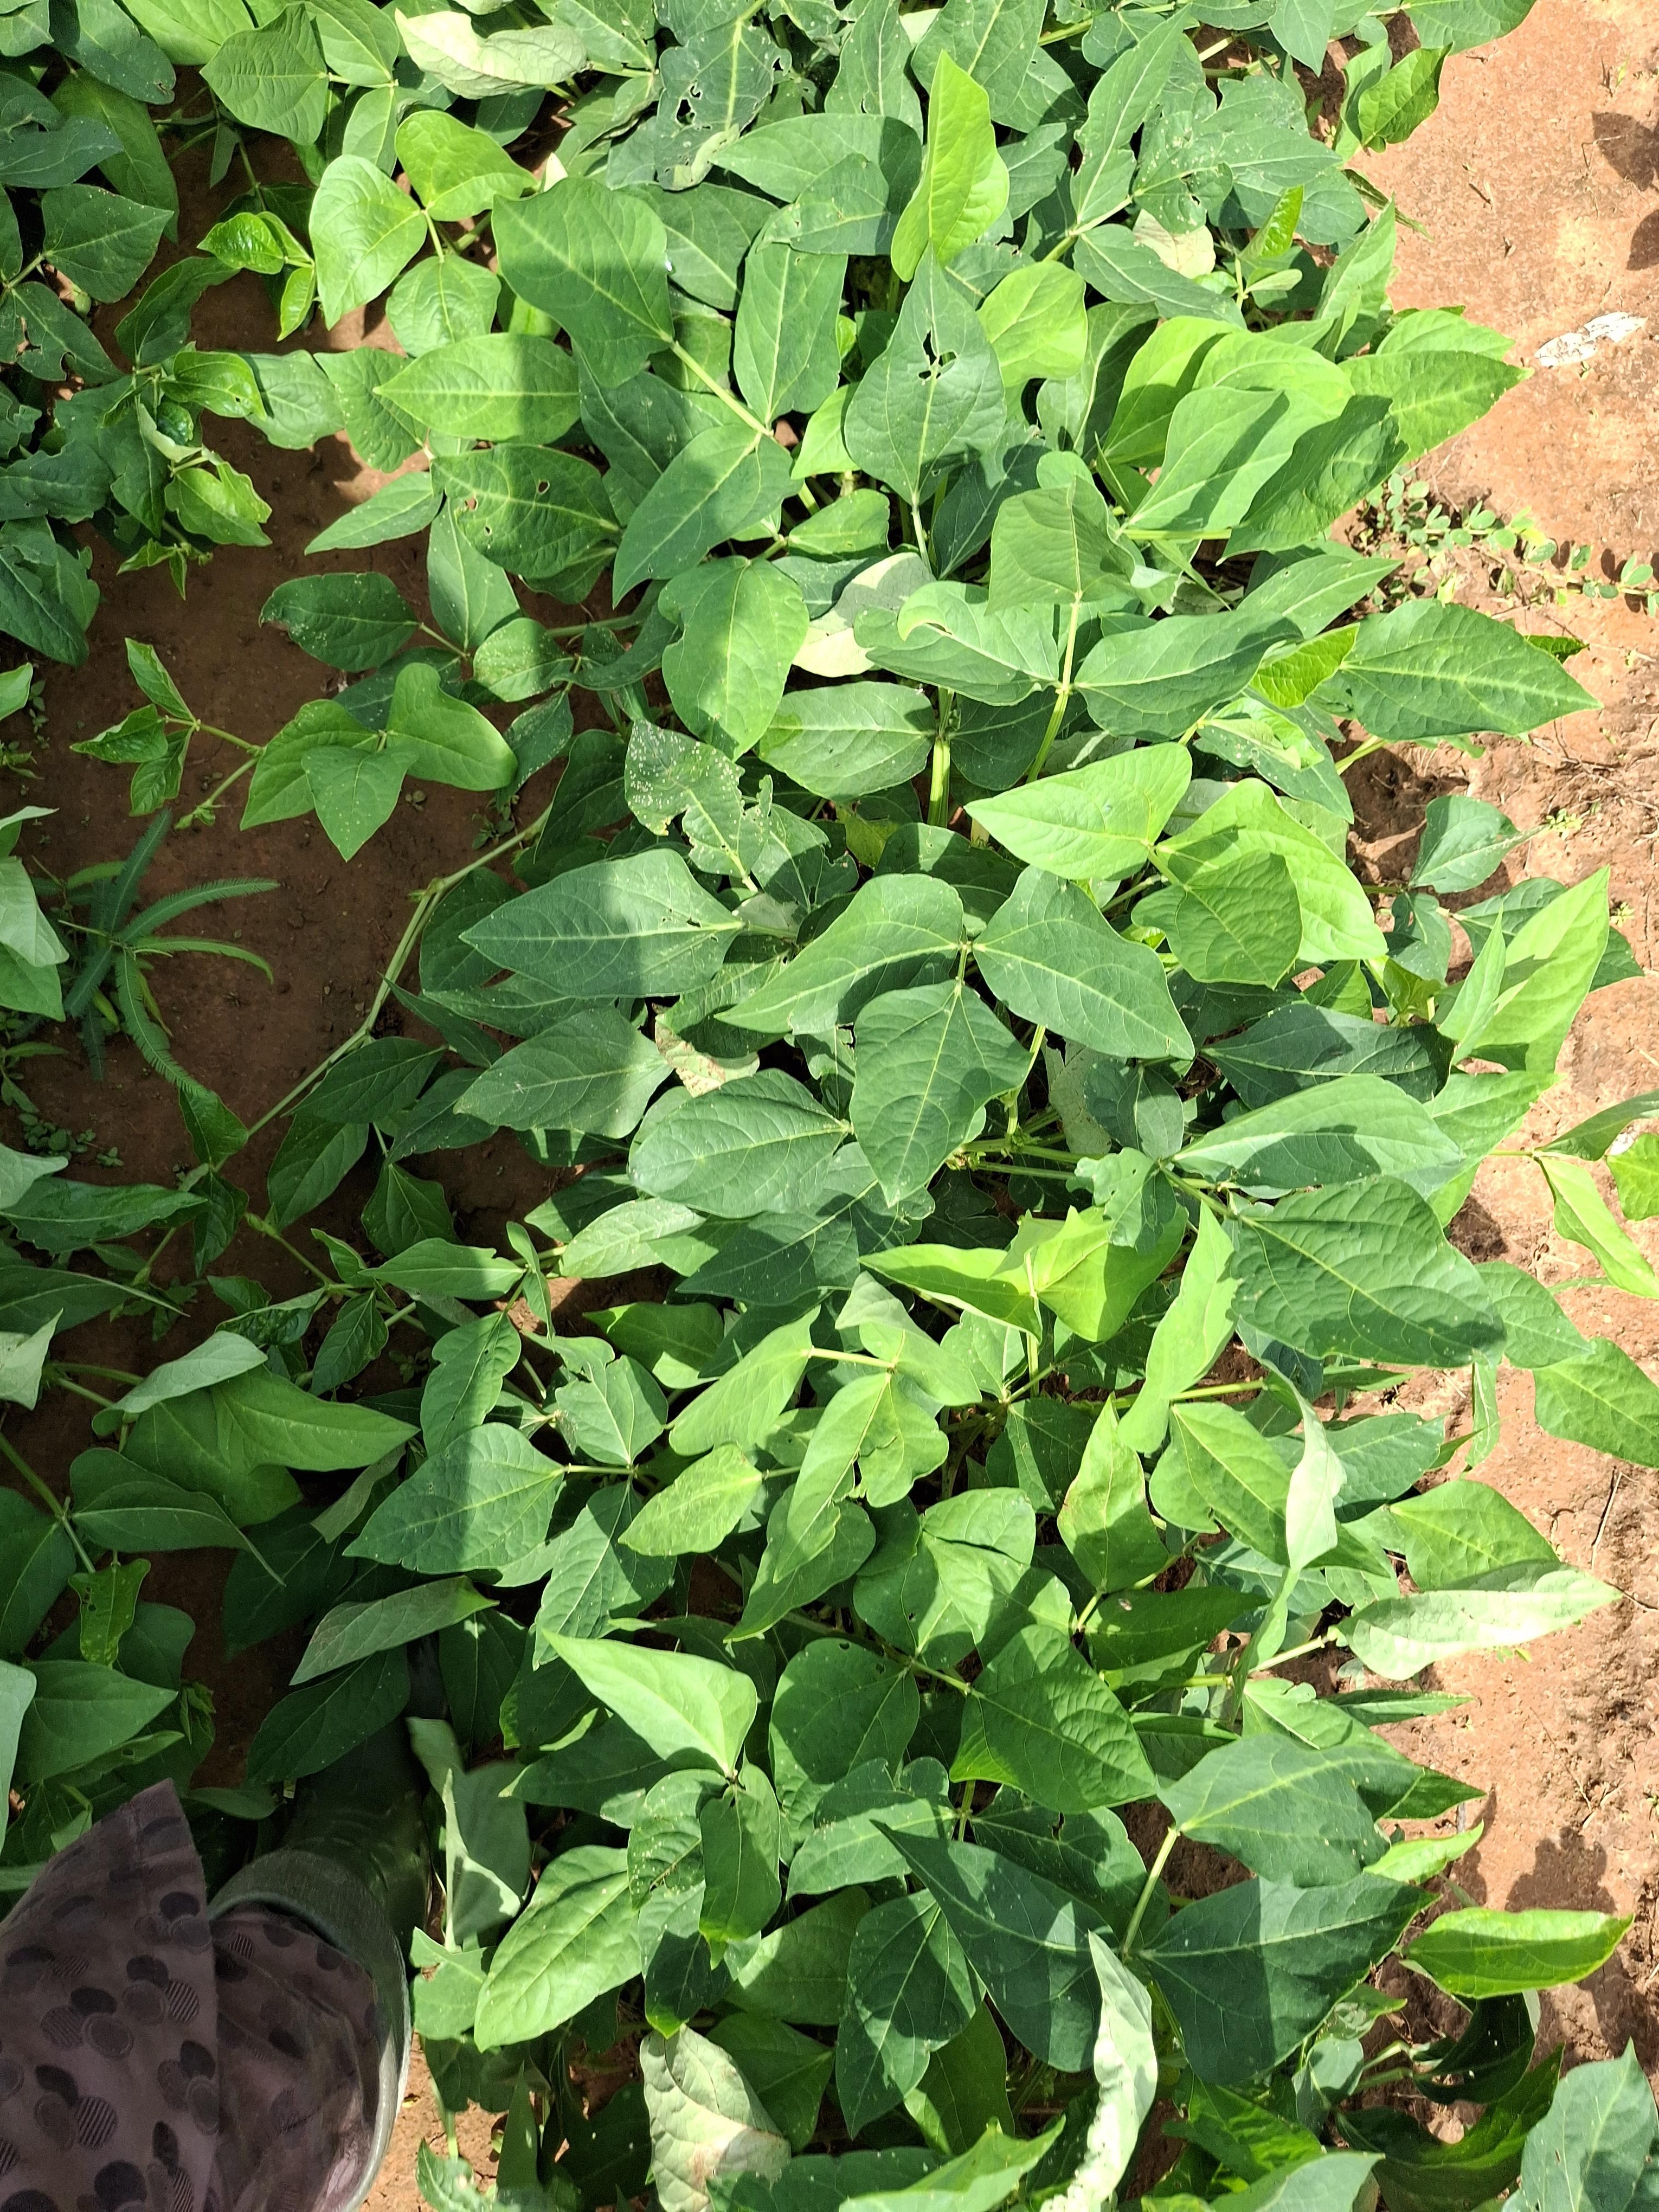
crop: cowpea
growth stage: flowering
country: Nigeria
